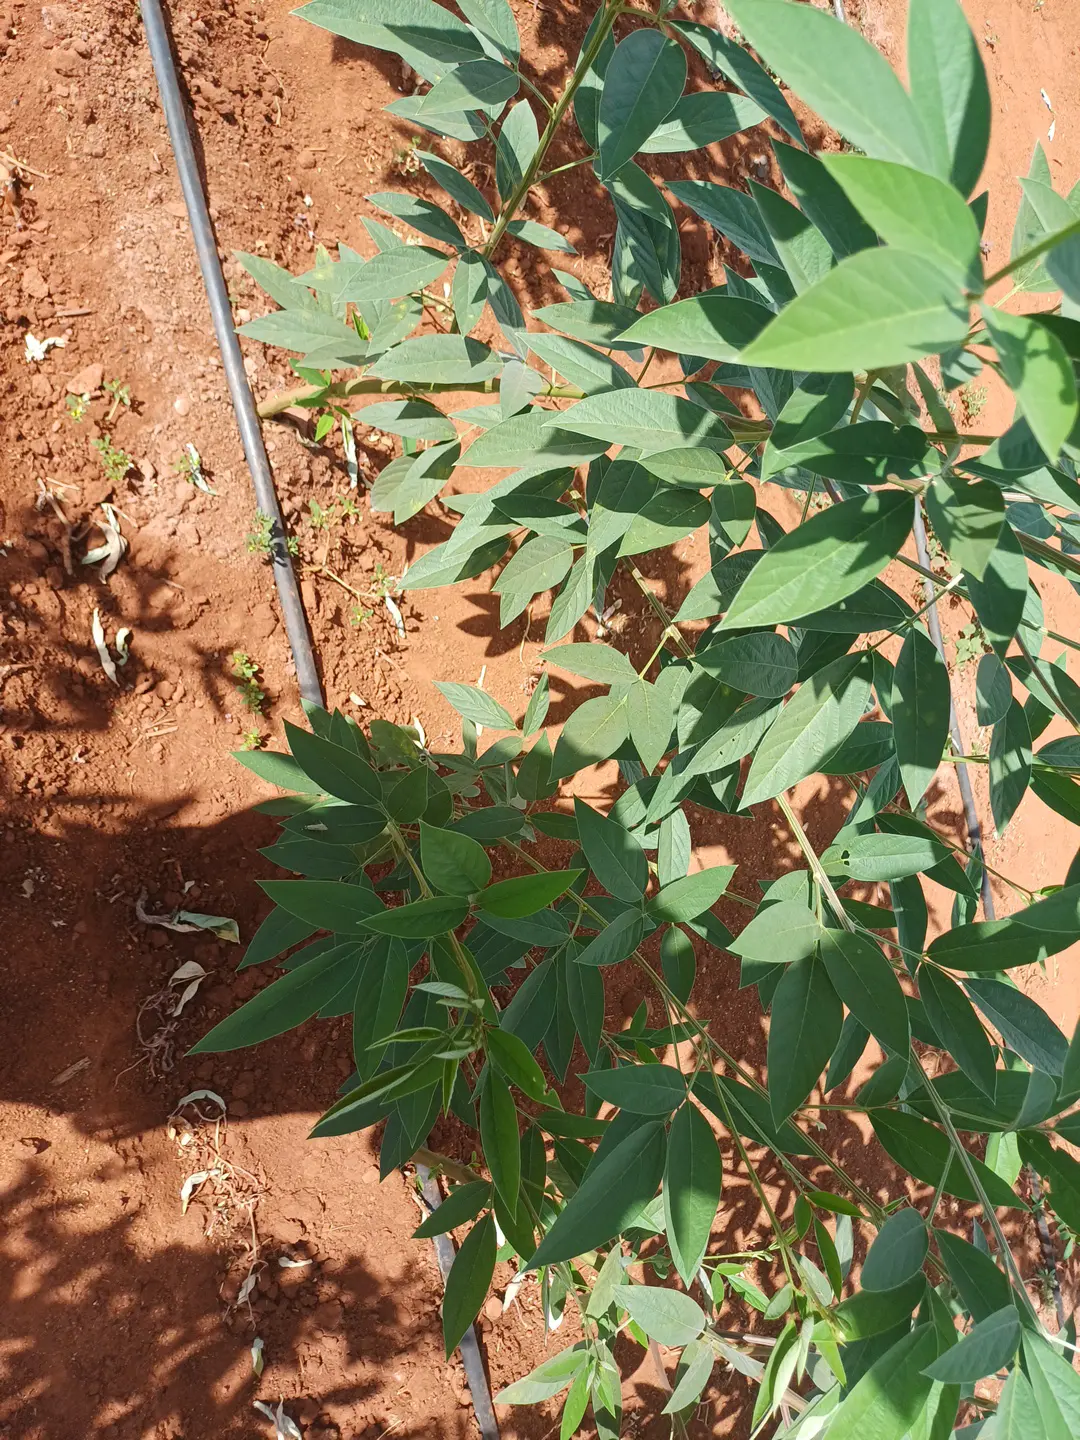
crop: pigeonpea
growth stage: development pod
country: Kenya
